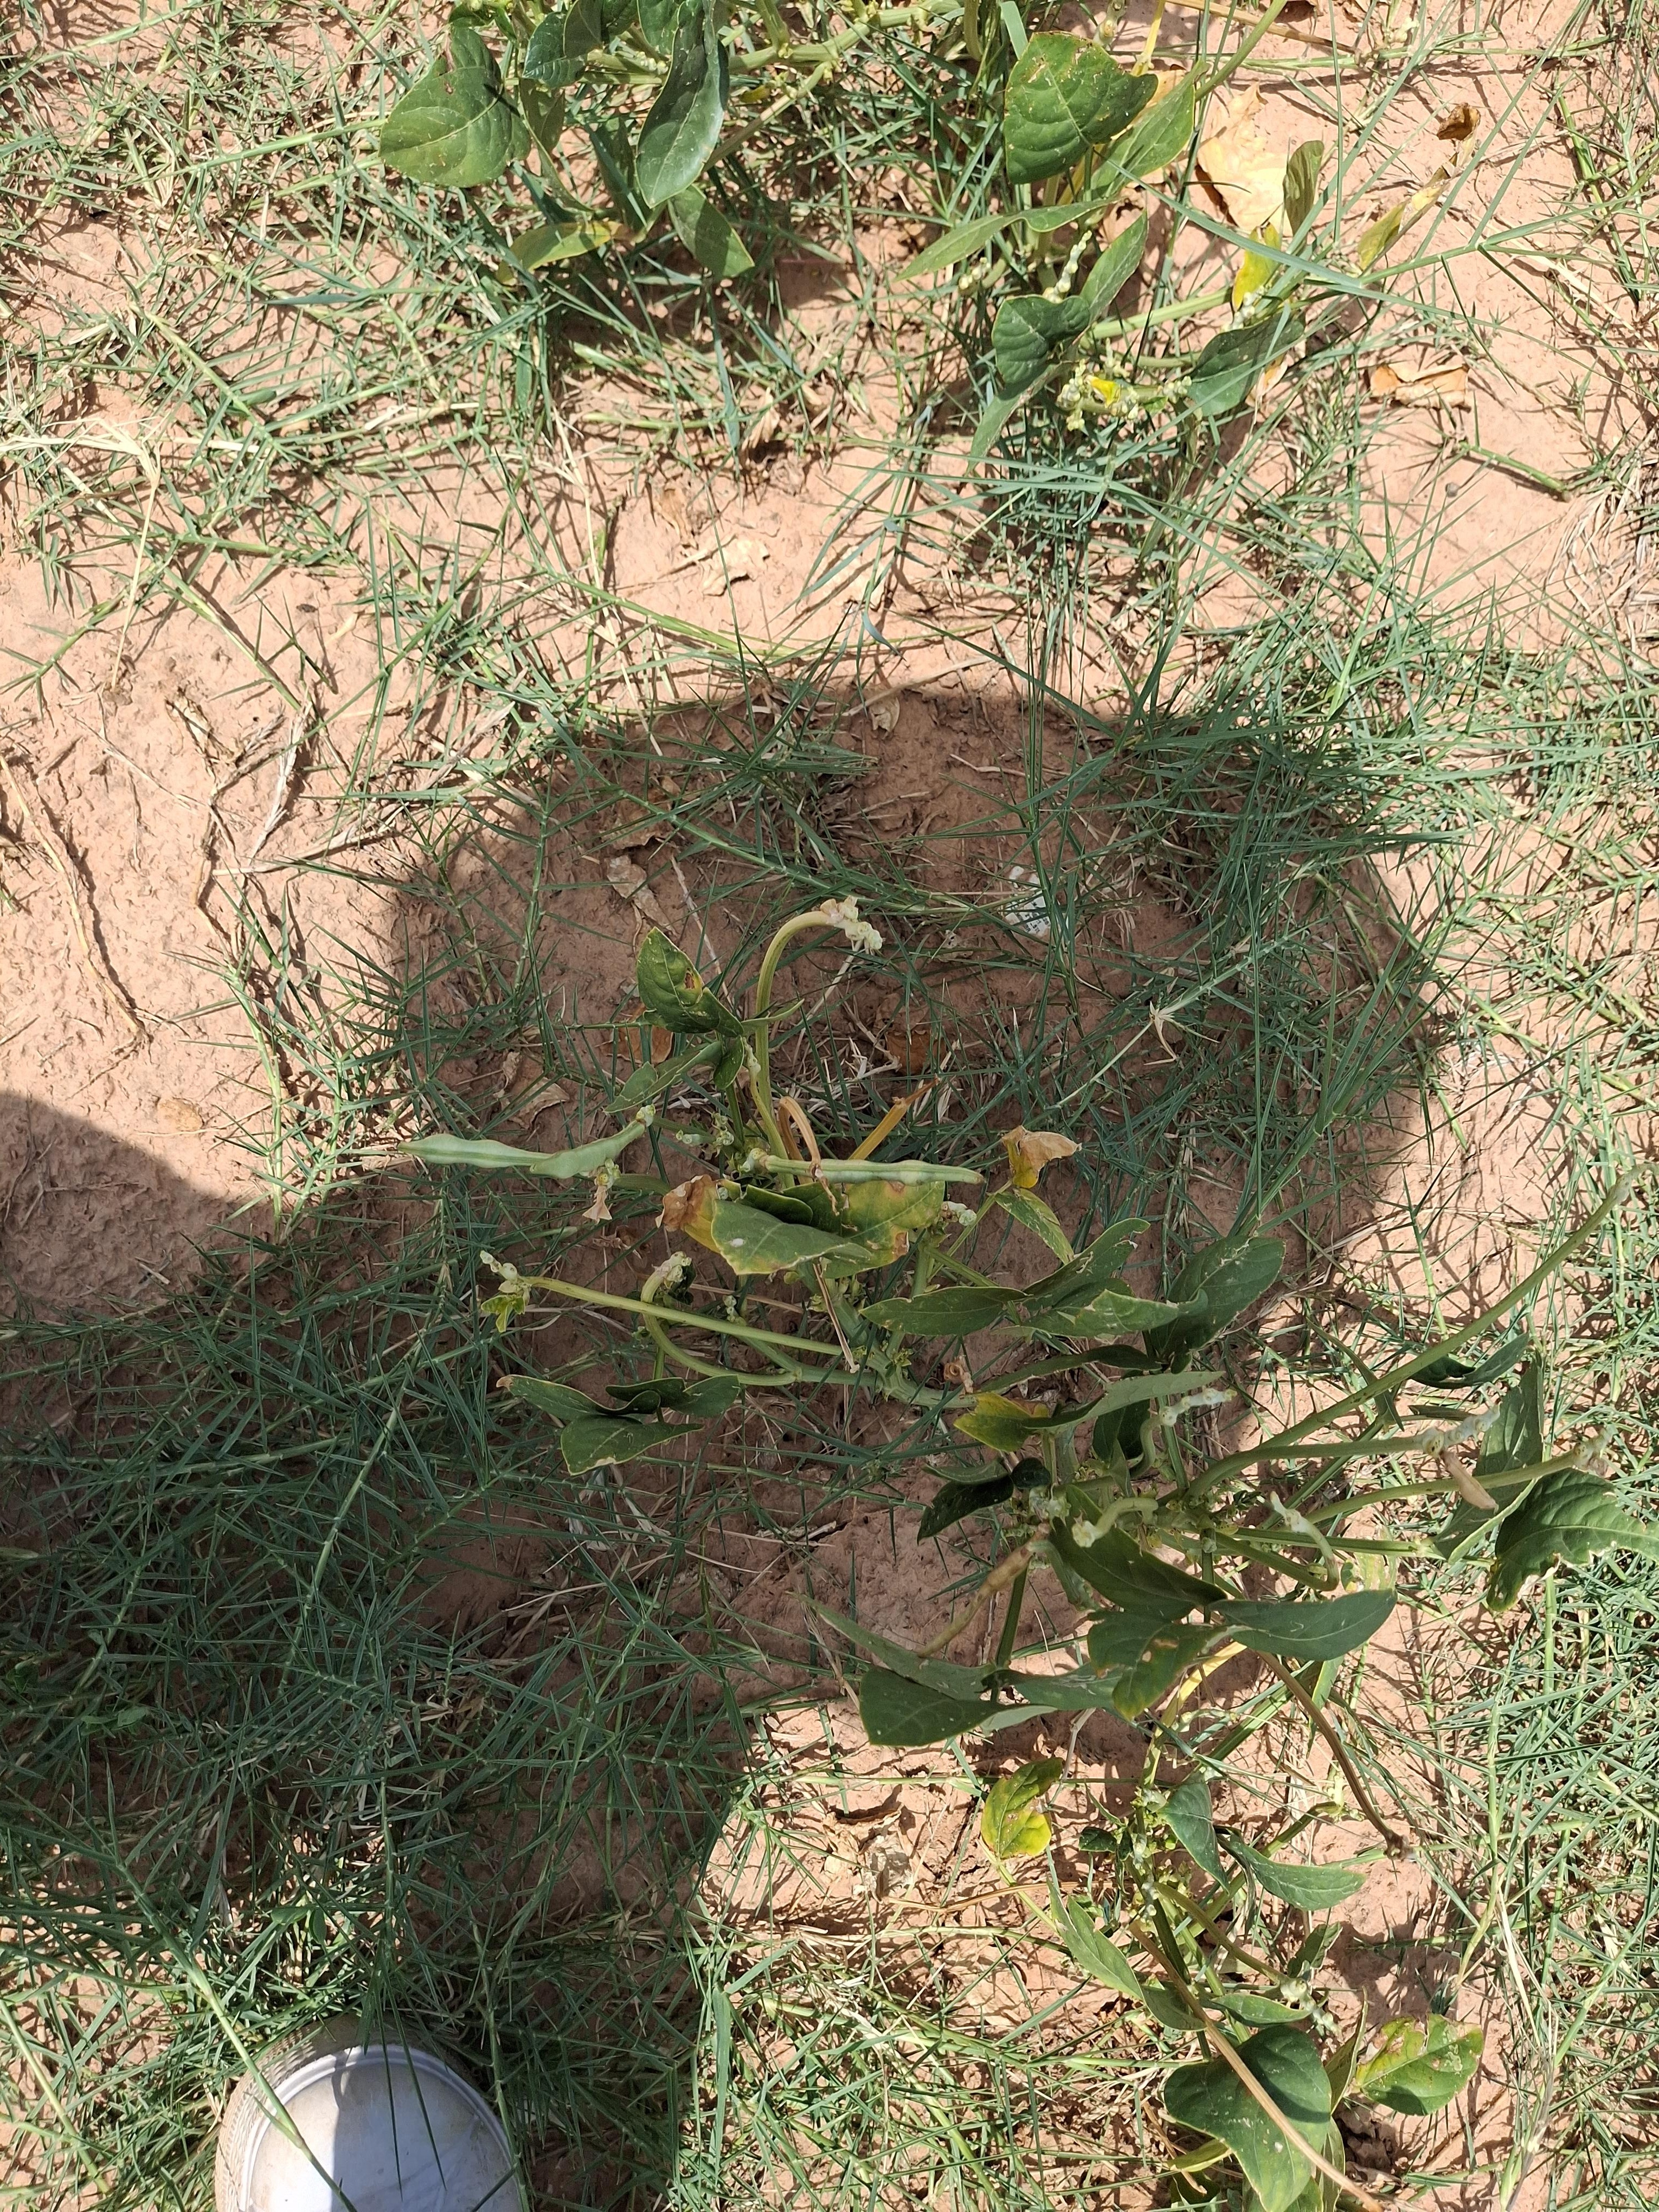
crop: cowpea
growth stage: harvest maturity
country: Nigeria
